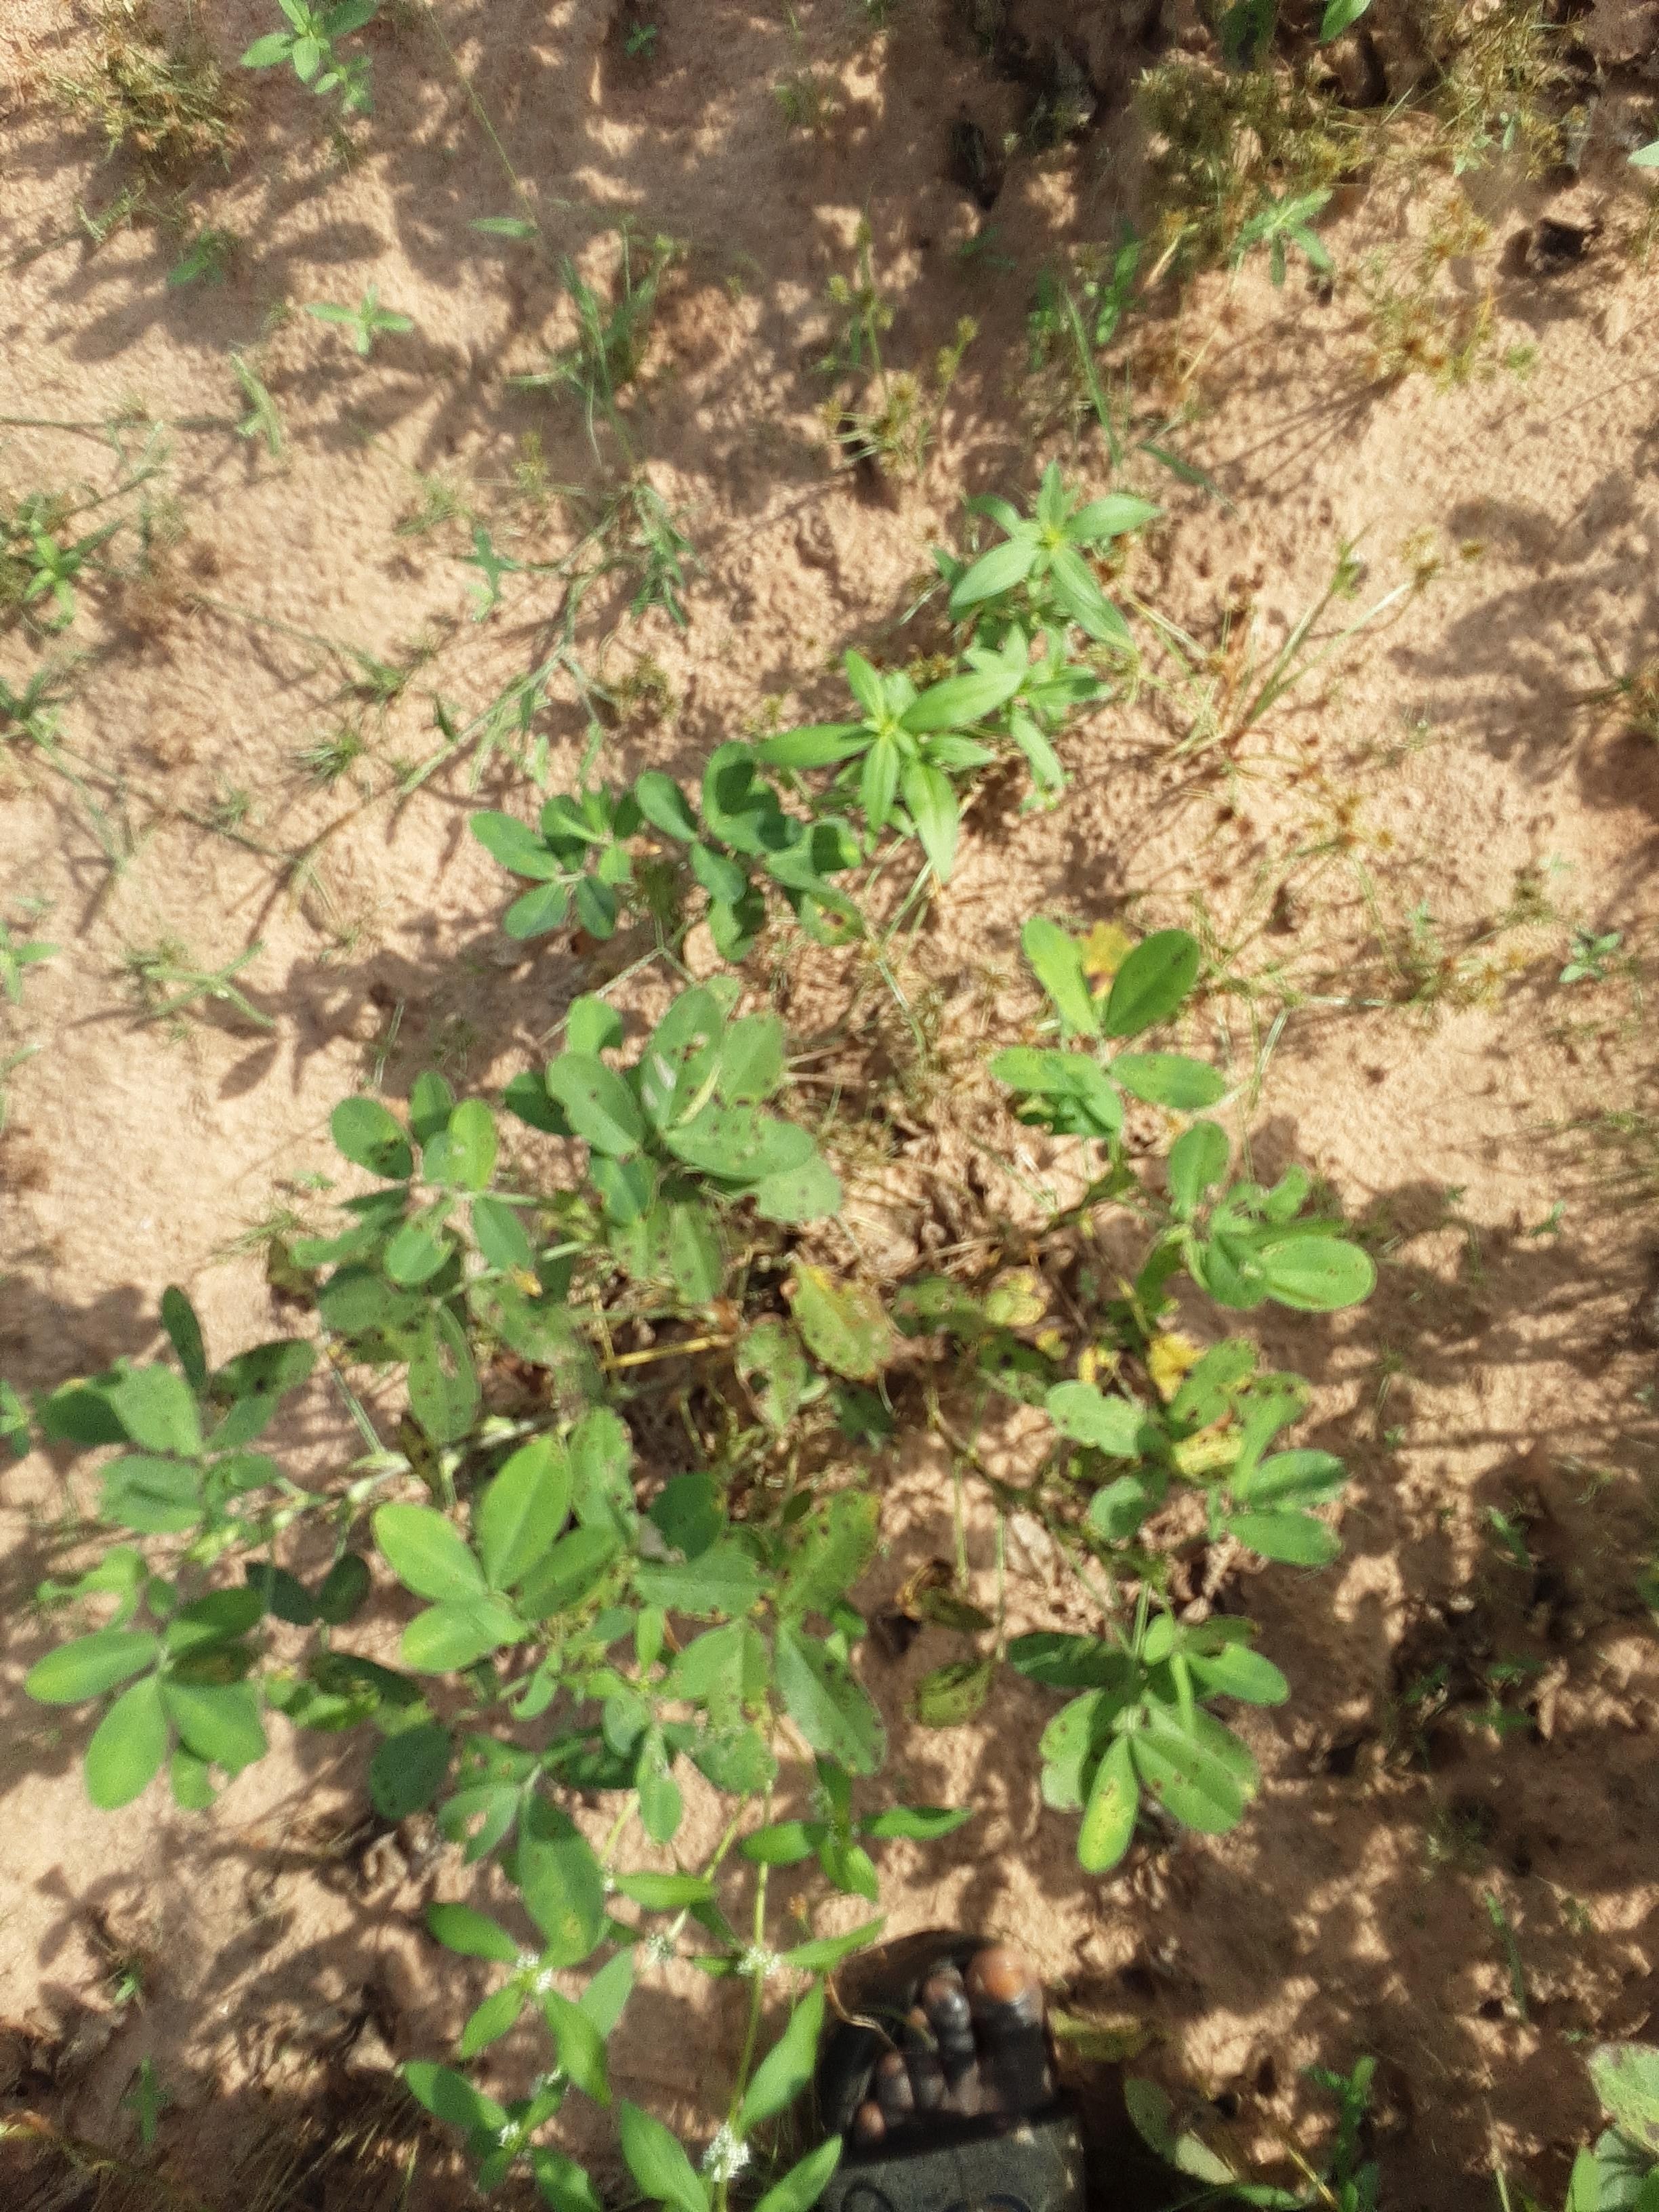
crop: groundnut
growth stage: flowering
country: Senegal
